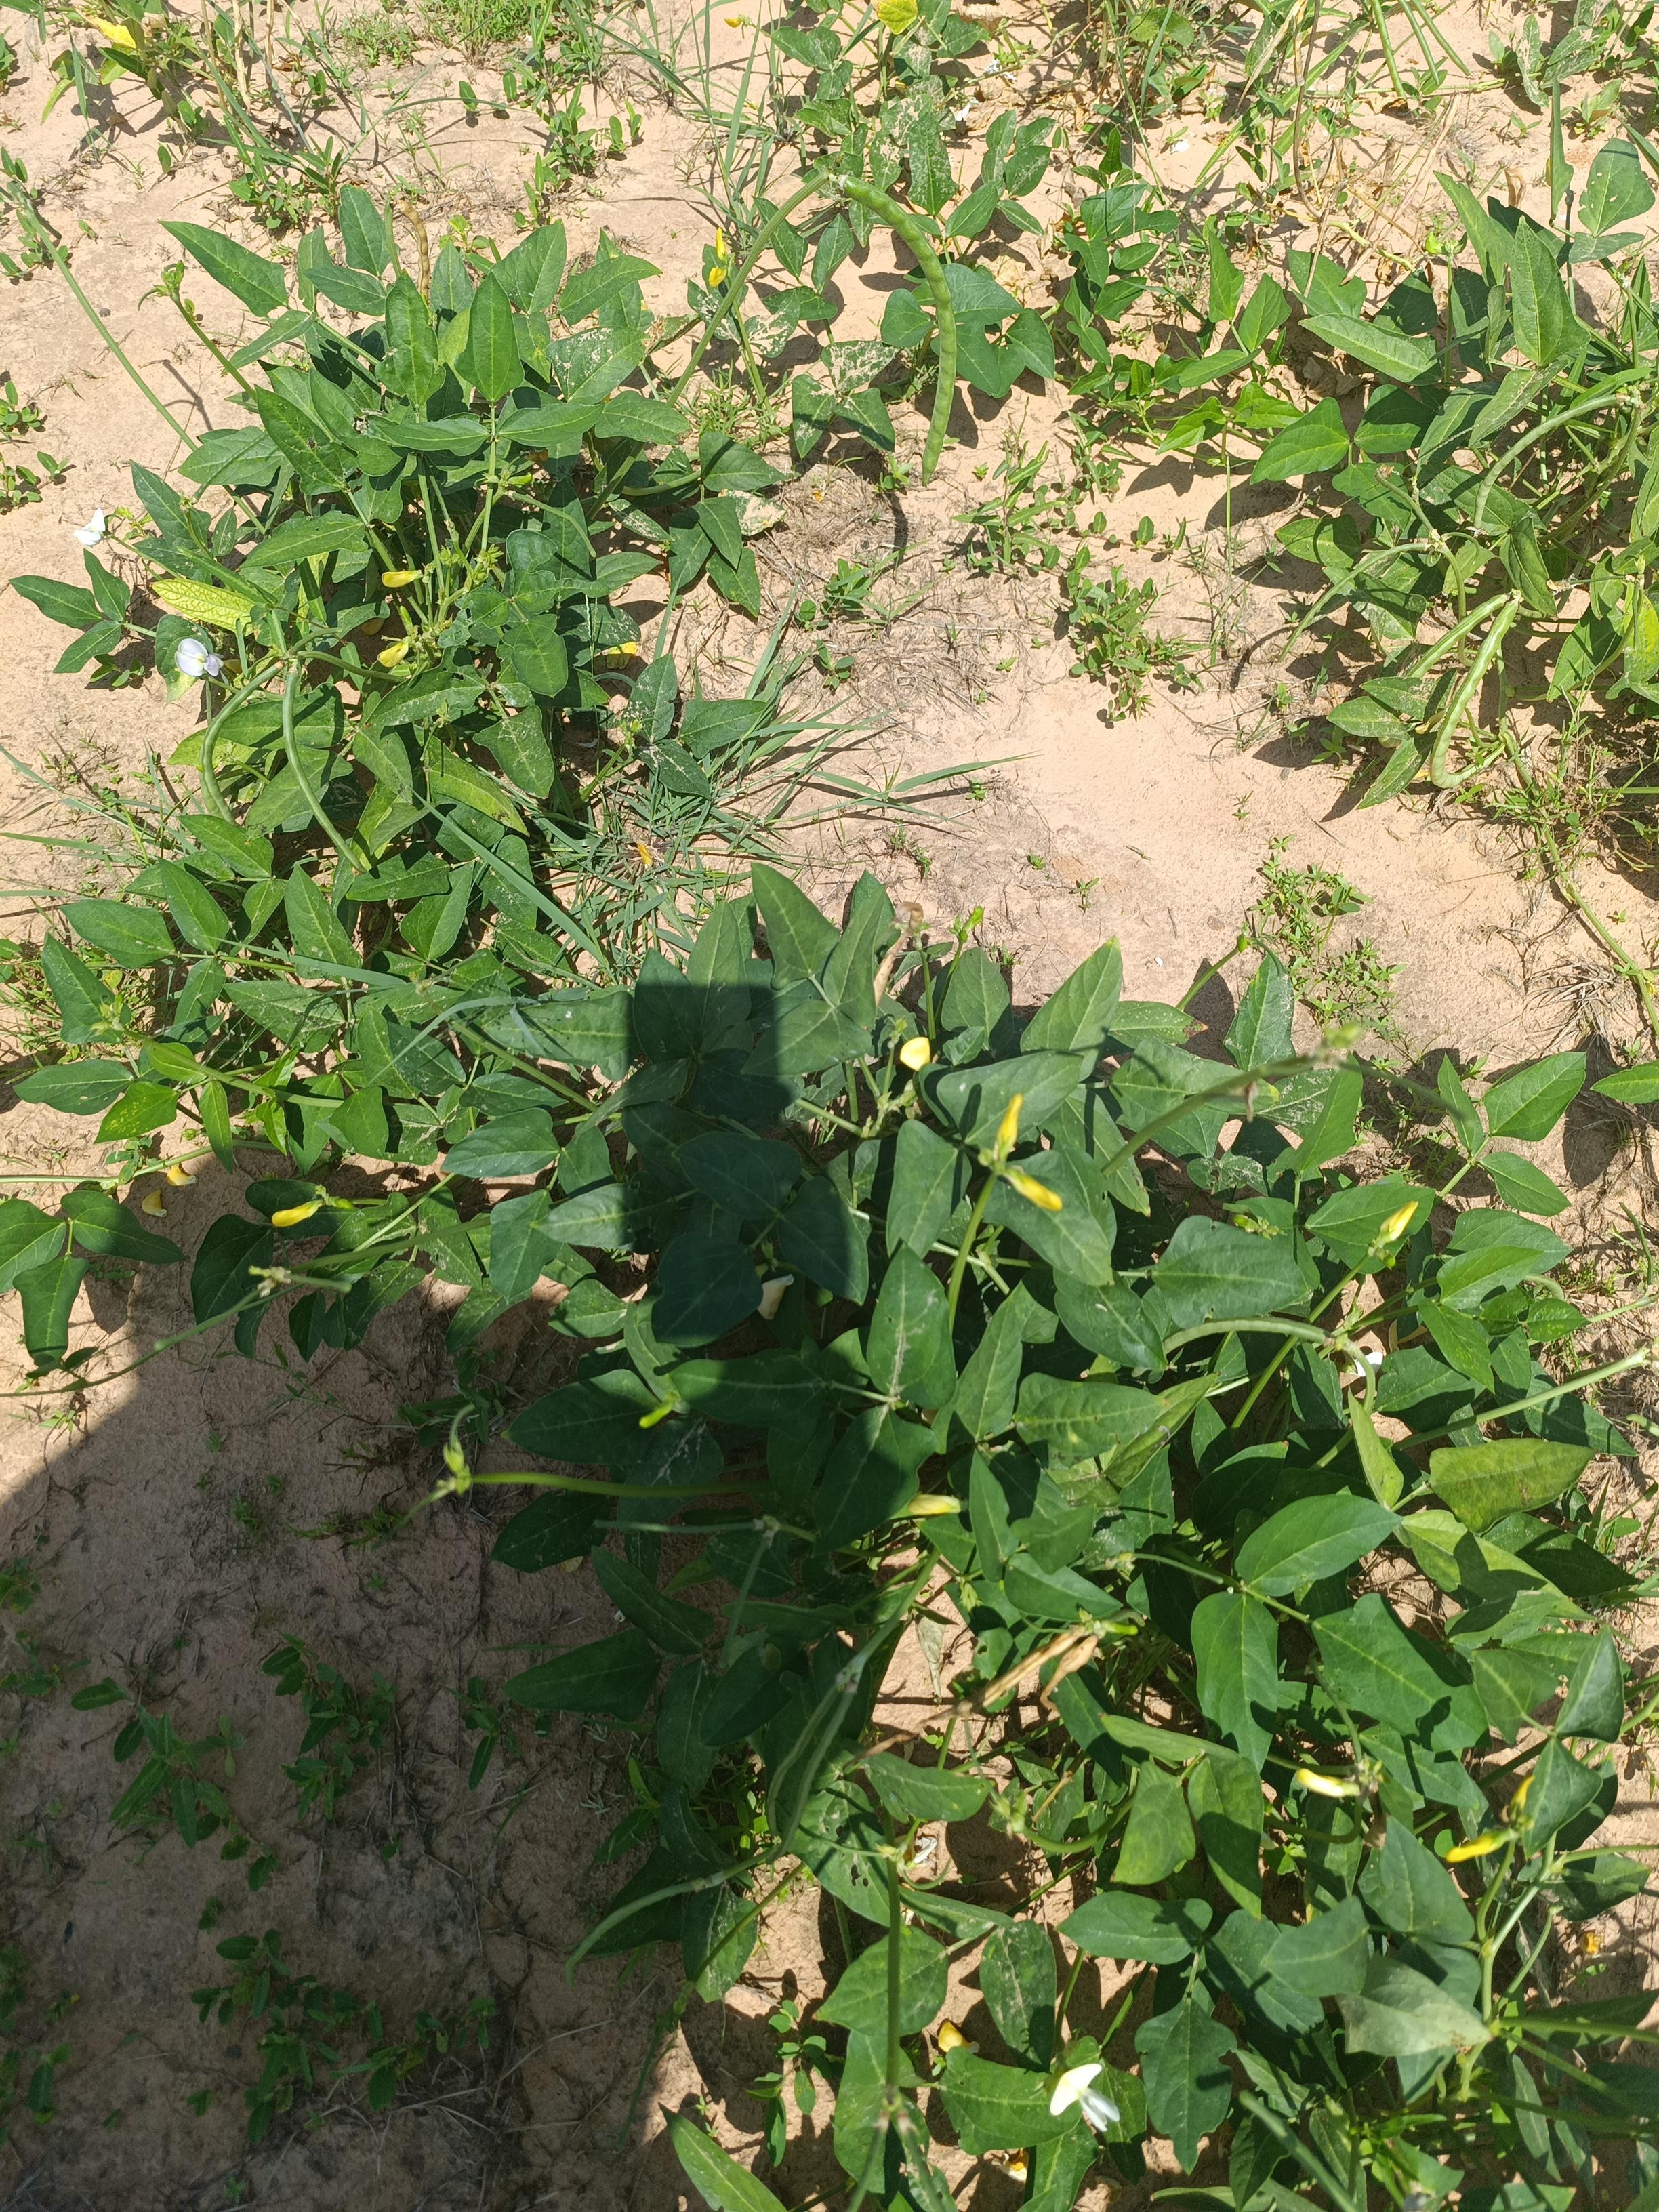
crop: cowpea
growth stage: maturity
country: Nigeria
